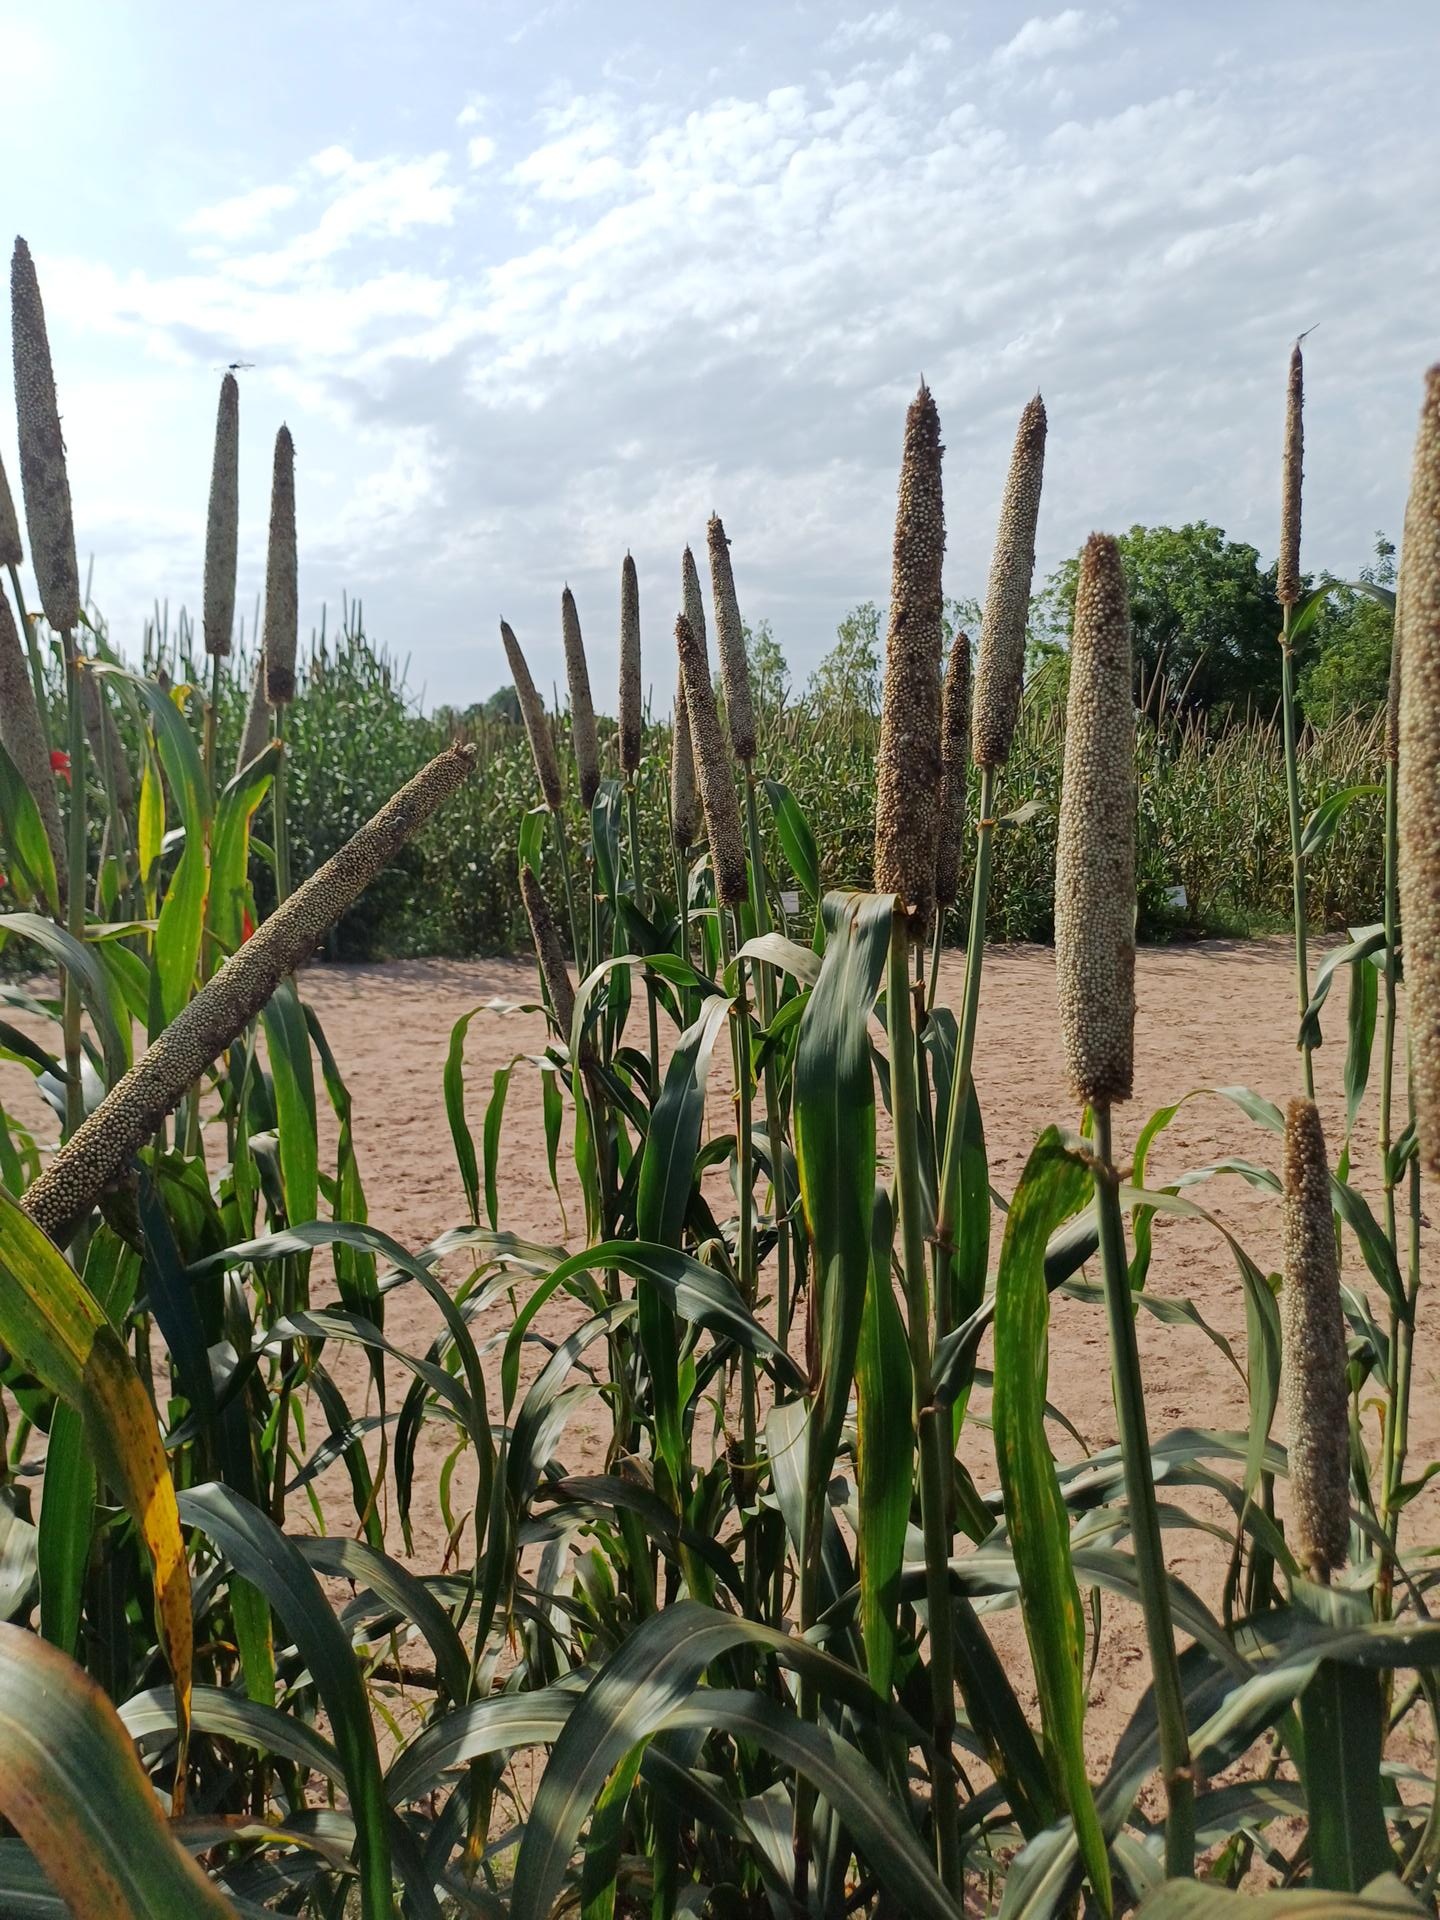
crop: pearl millet
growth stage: filling grain
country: Senegal
